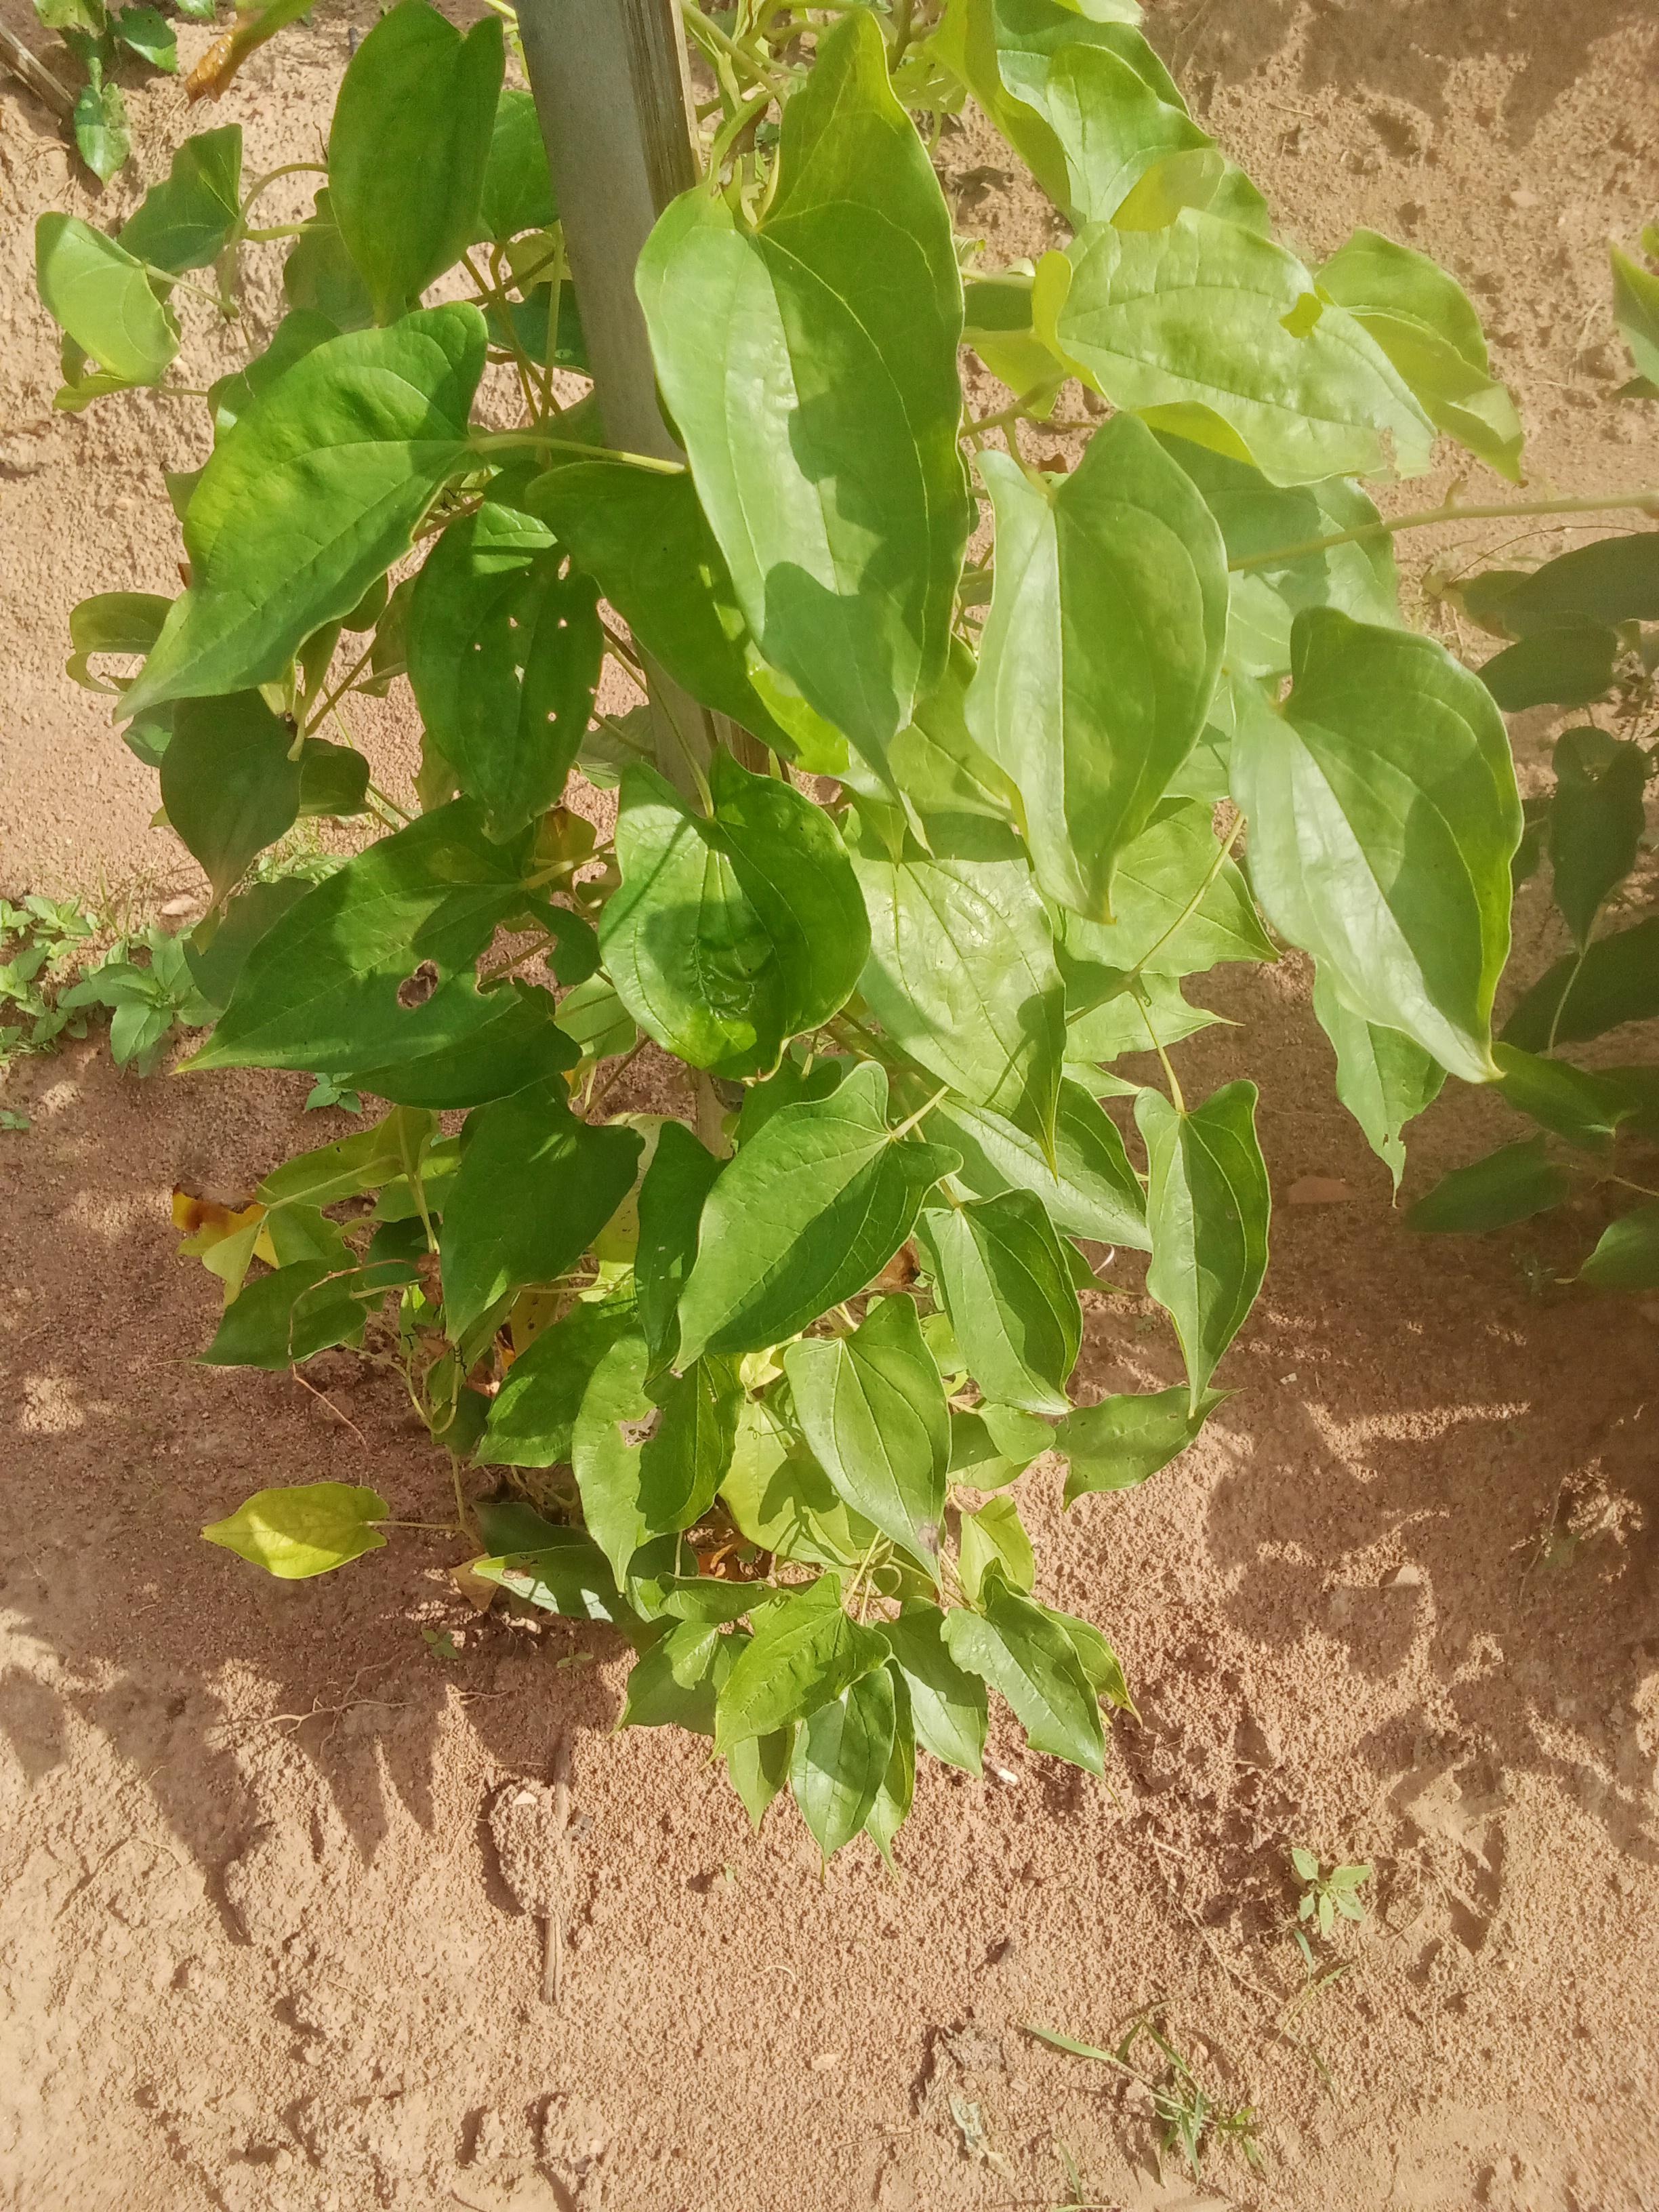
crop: yam
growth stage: vegetative
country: Nigeria
